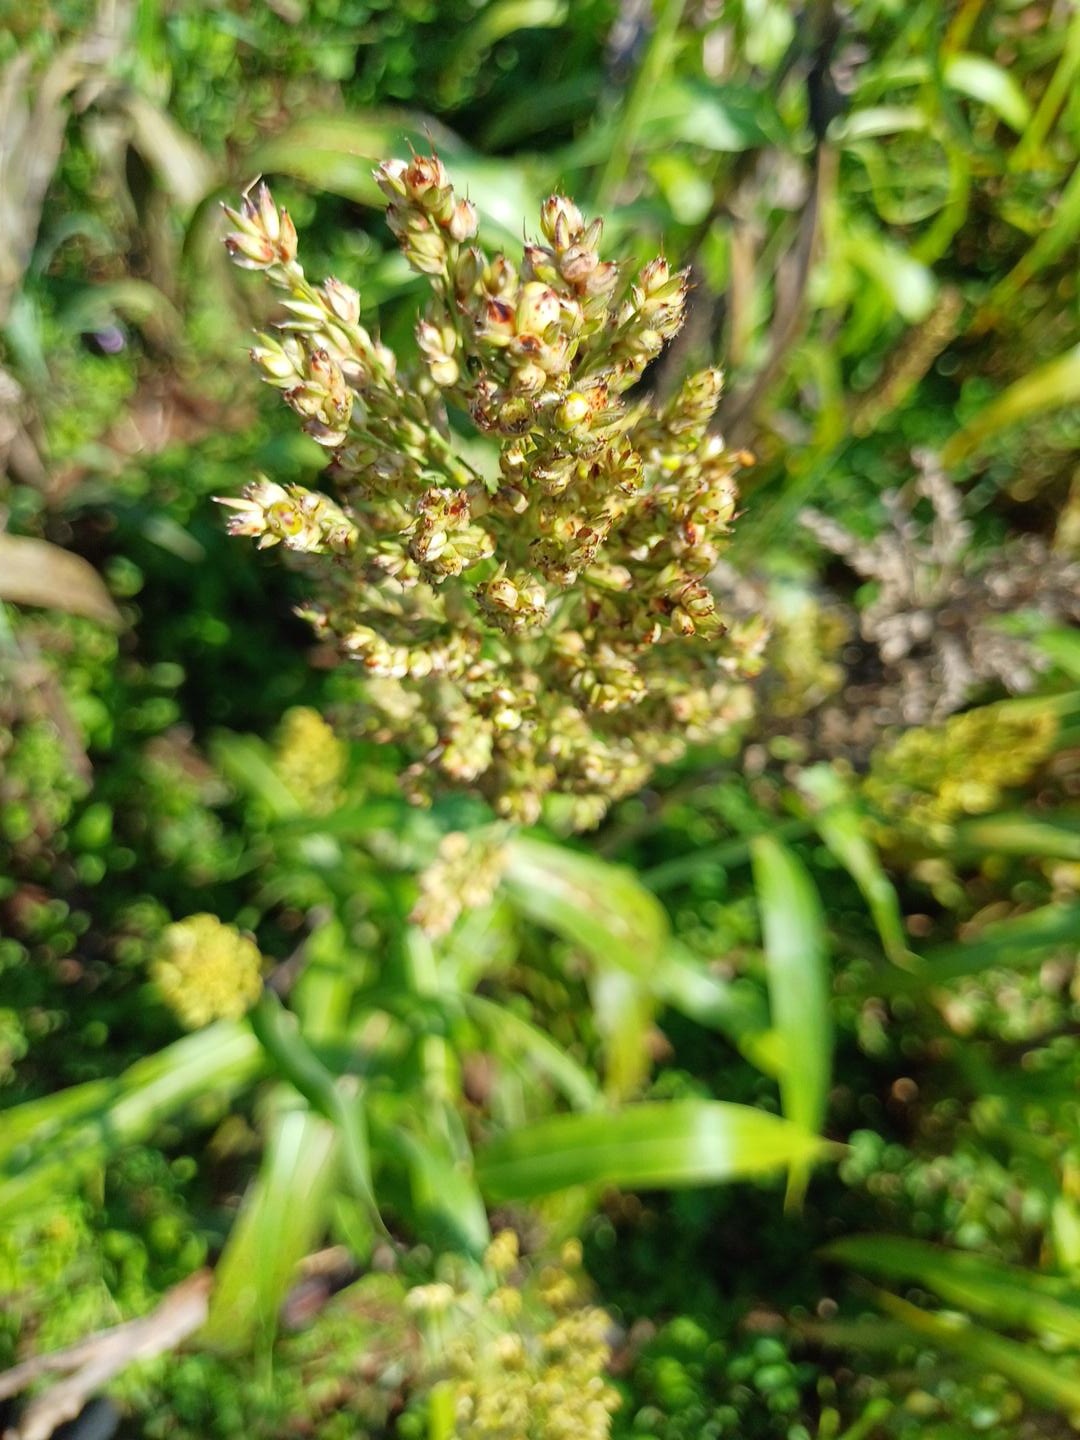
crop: sorghum
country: Kenya
